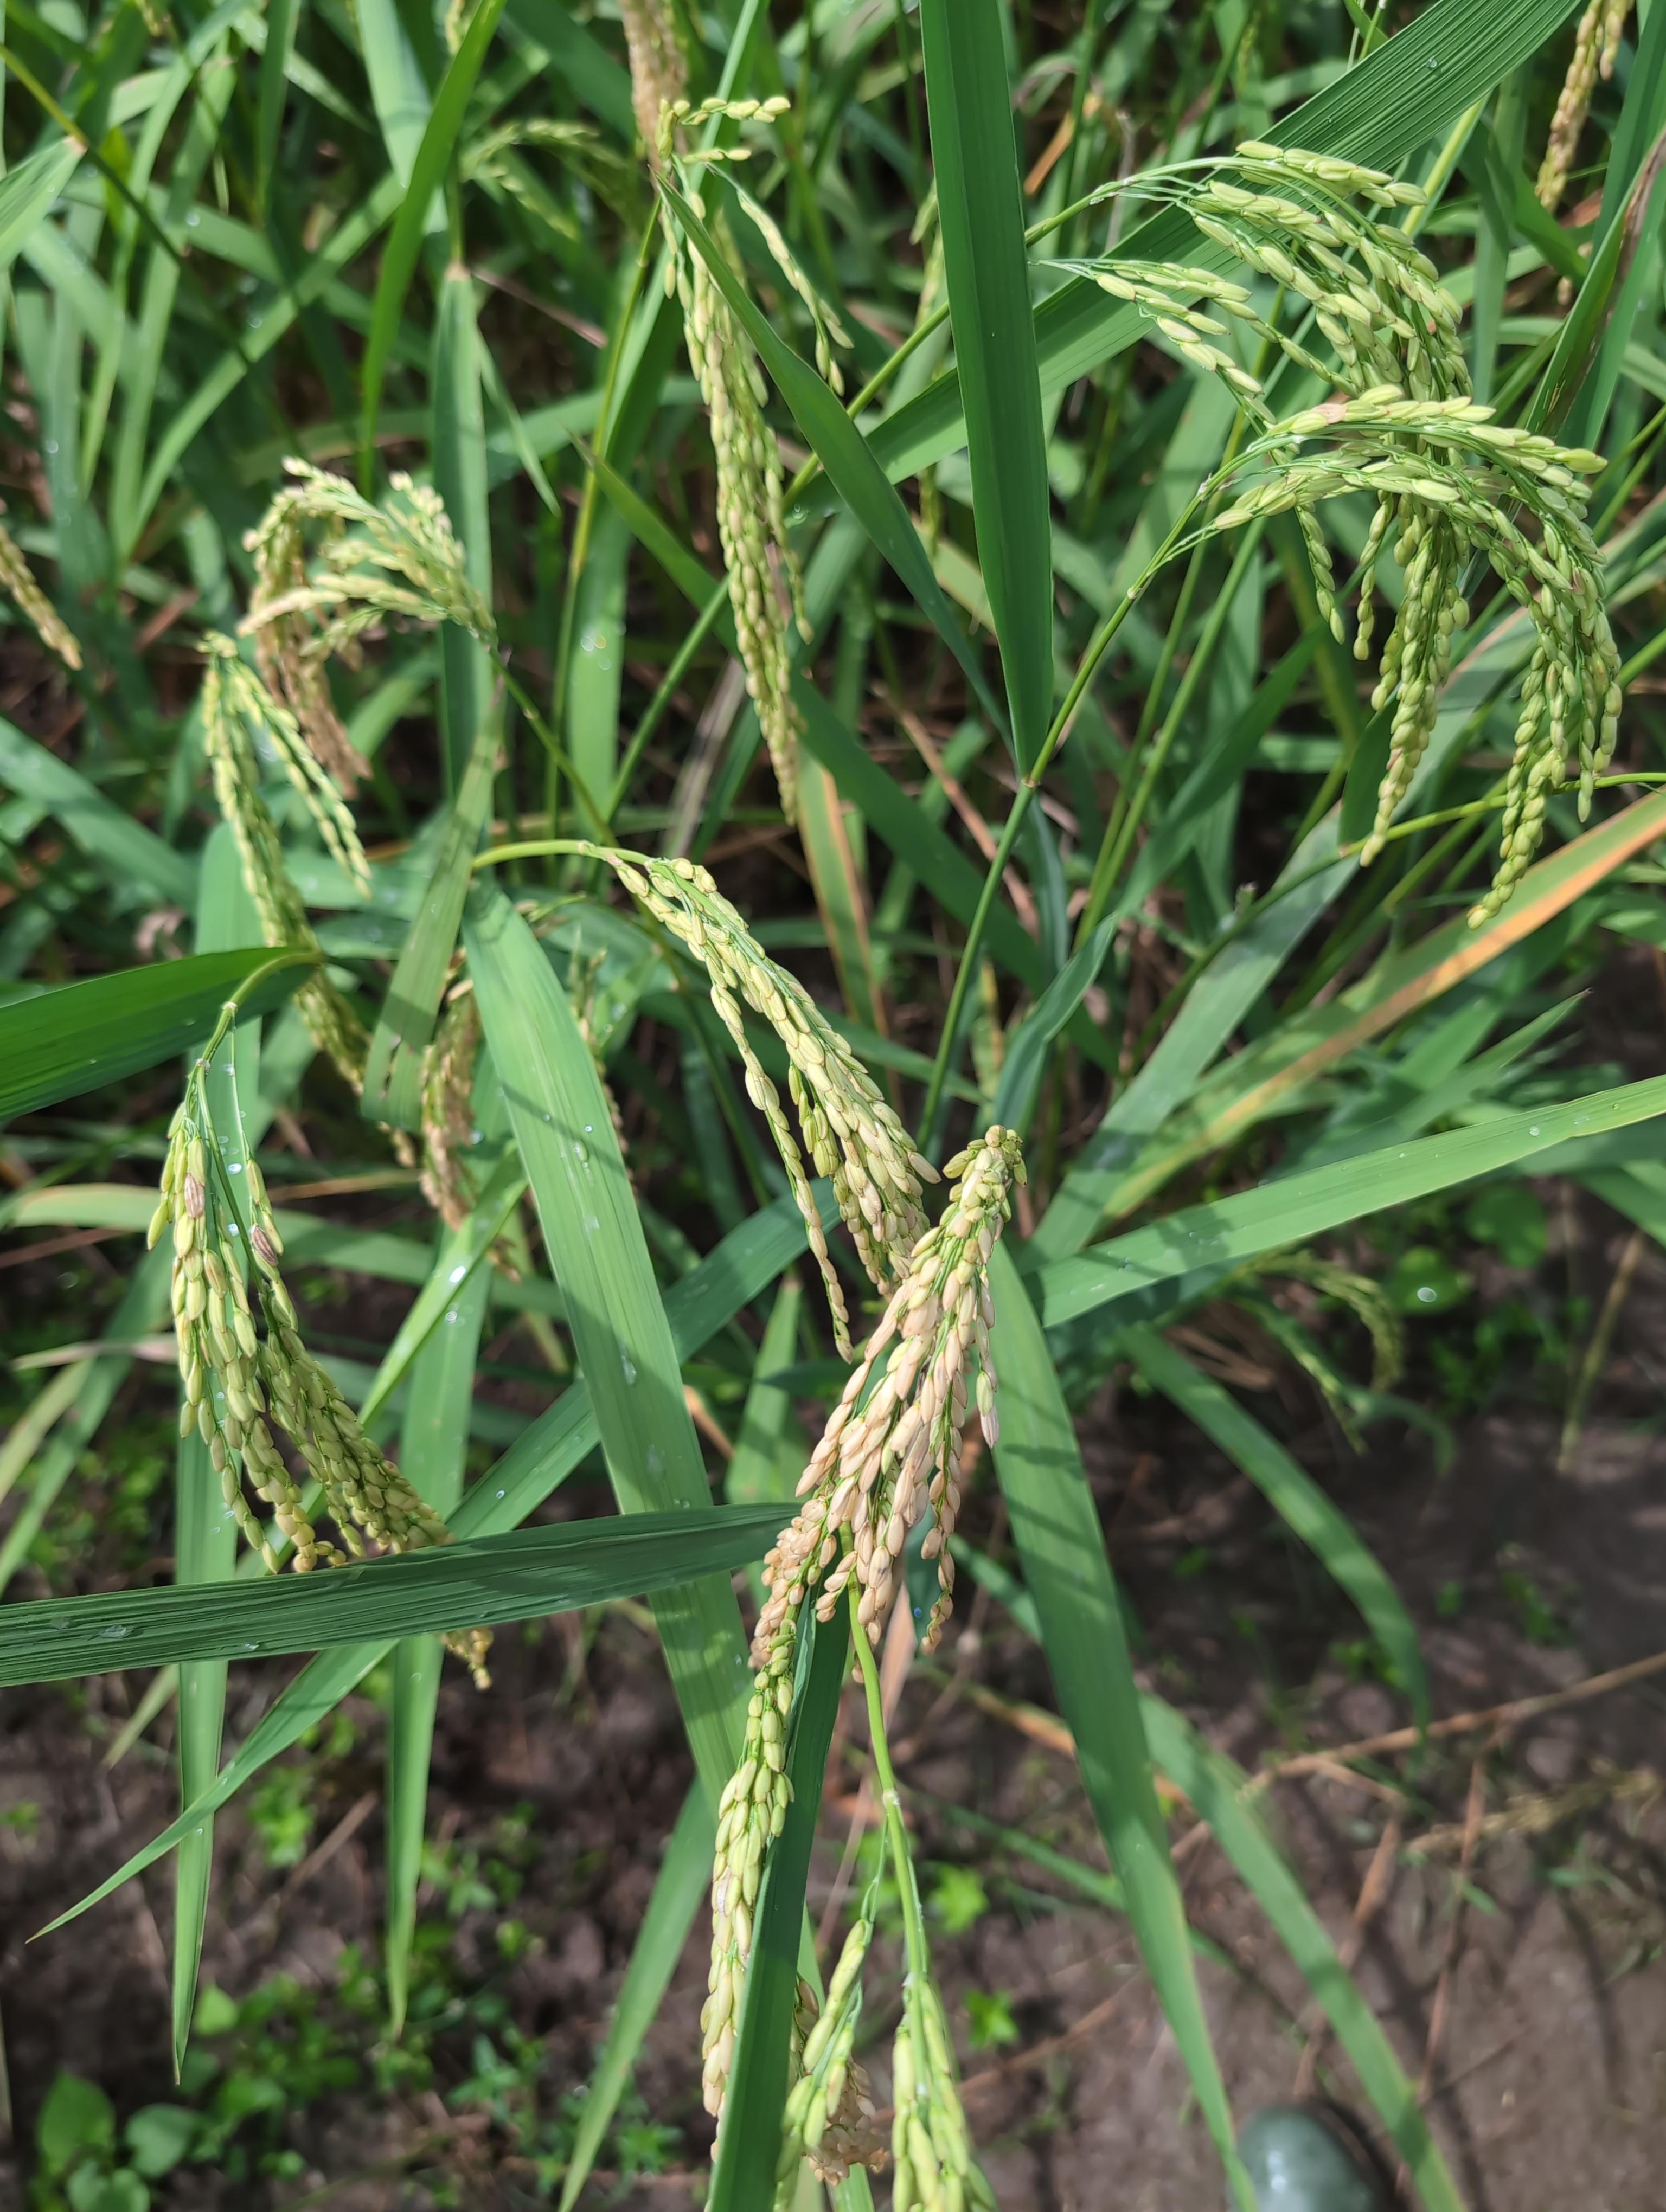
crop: rice
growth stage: stage dough
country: Côte d'Ivoire
